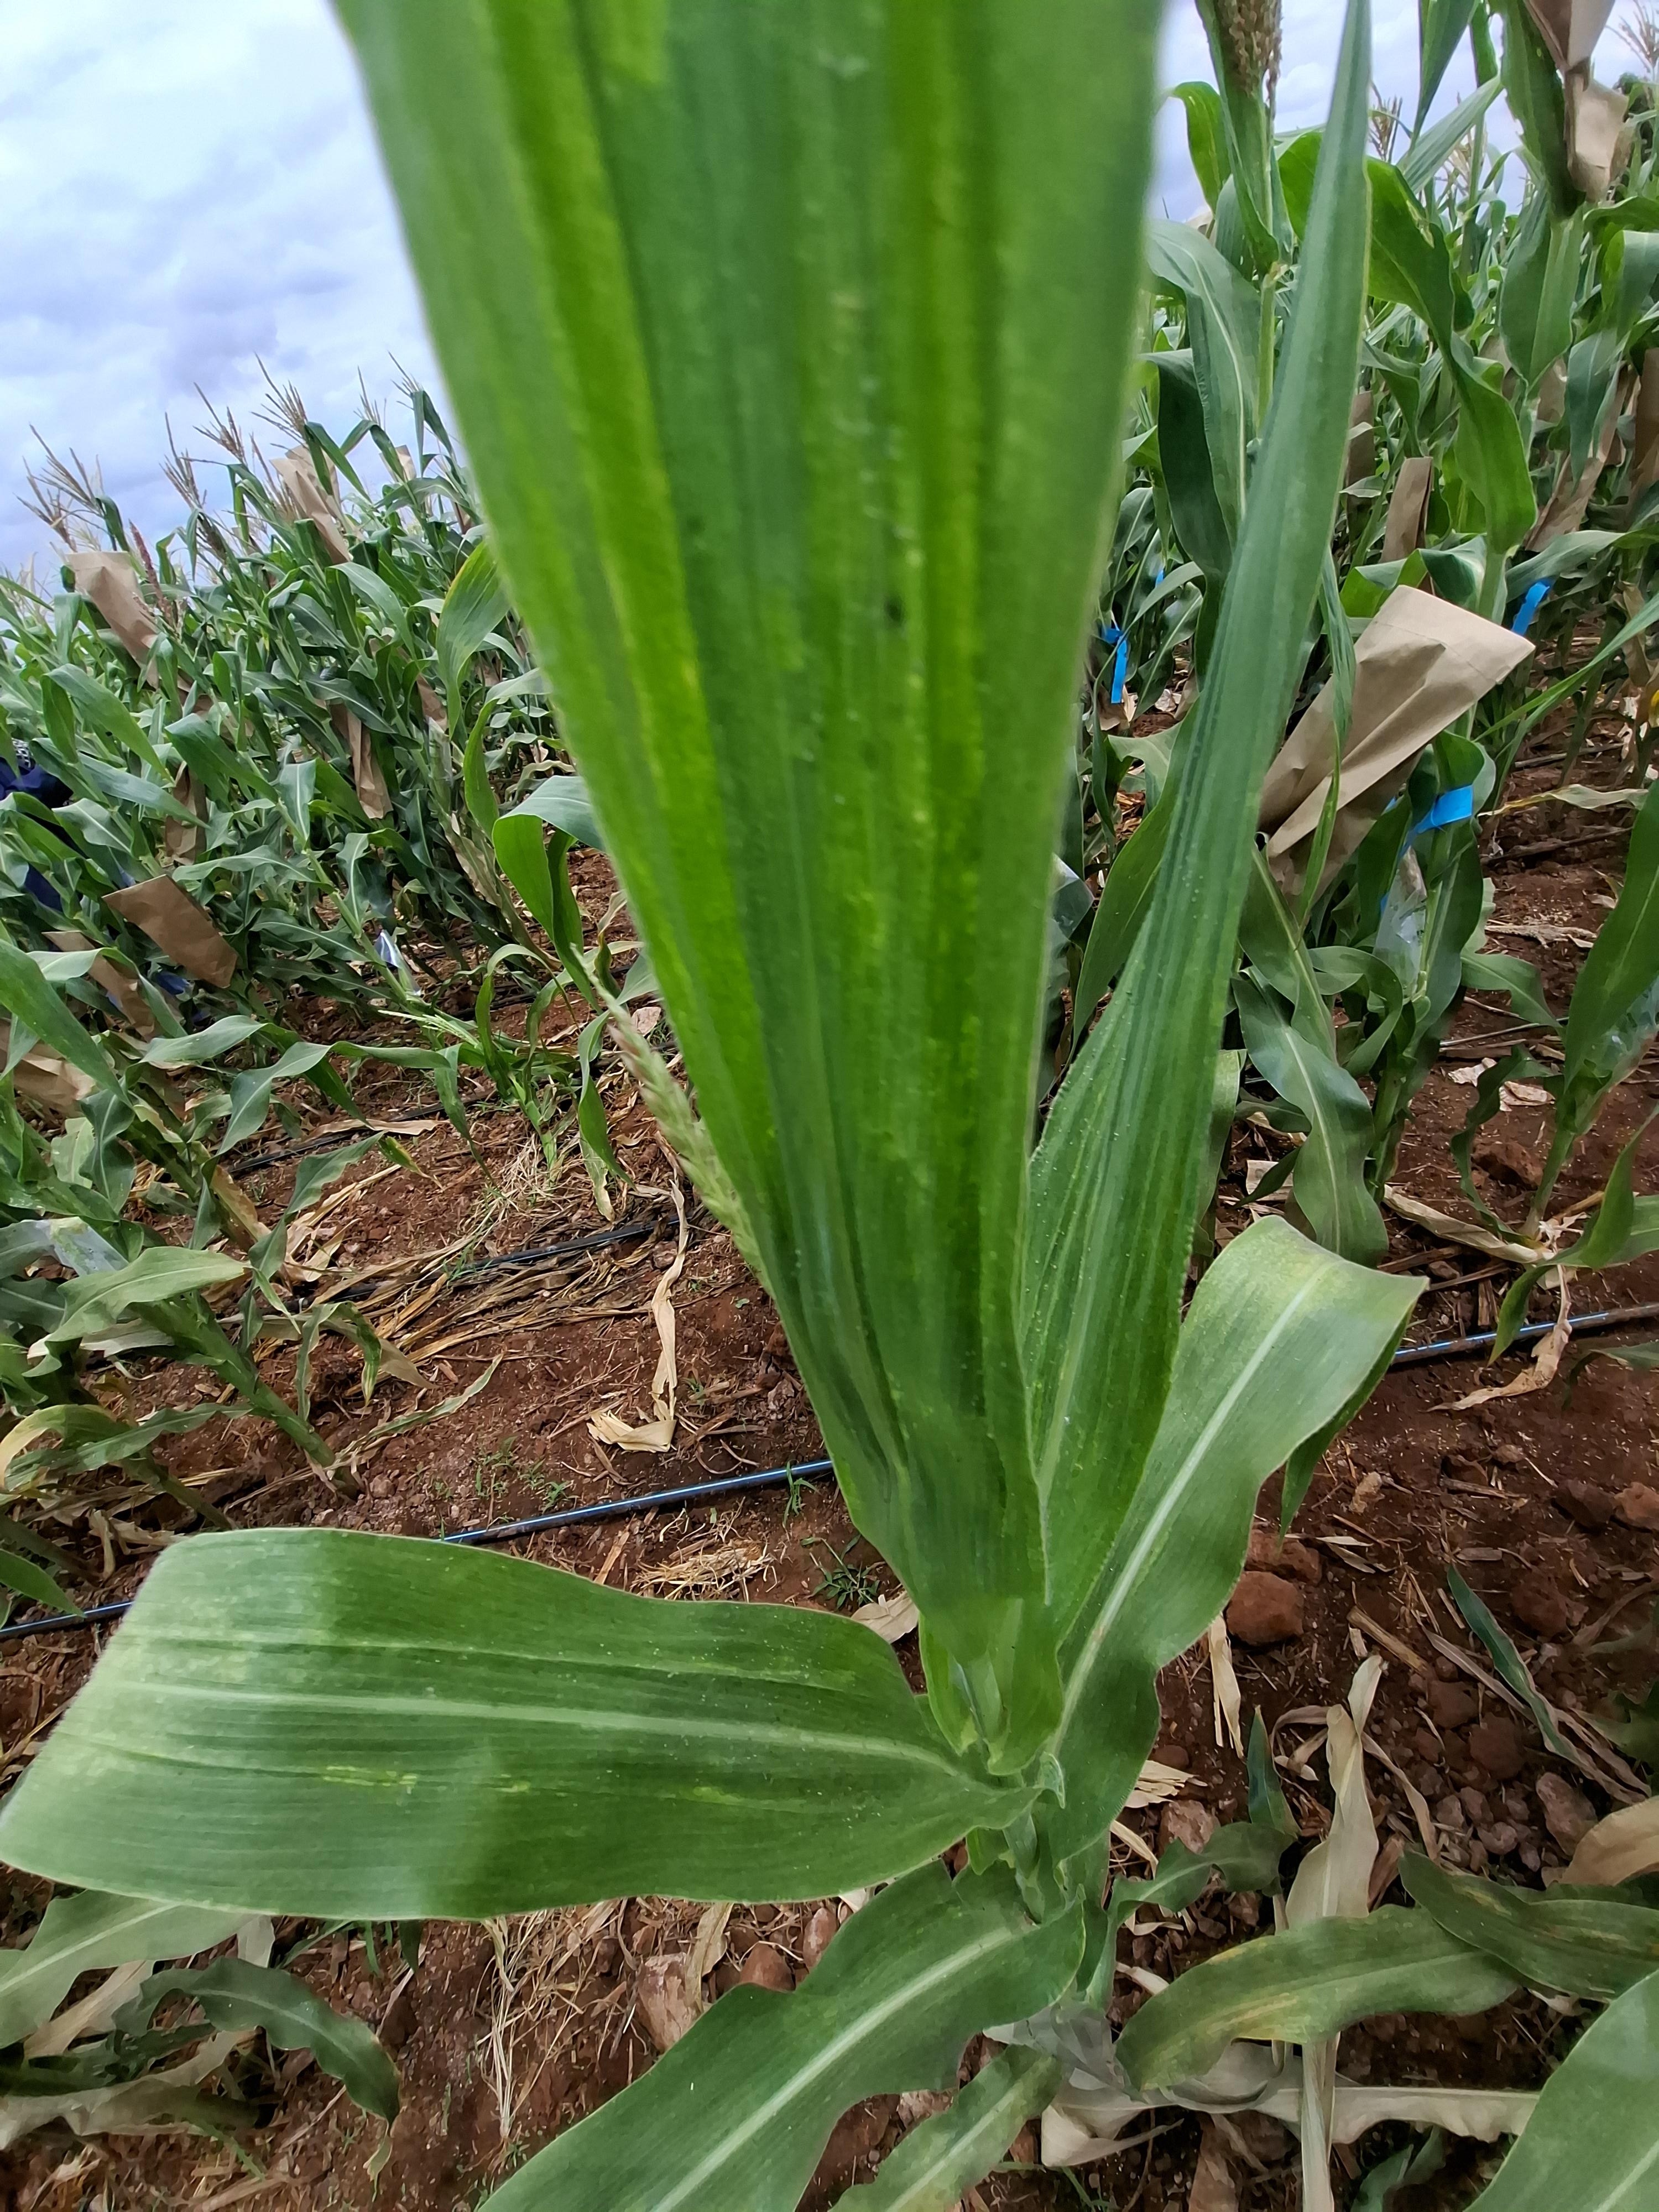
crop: maize
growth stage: flowering
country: Kenya
